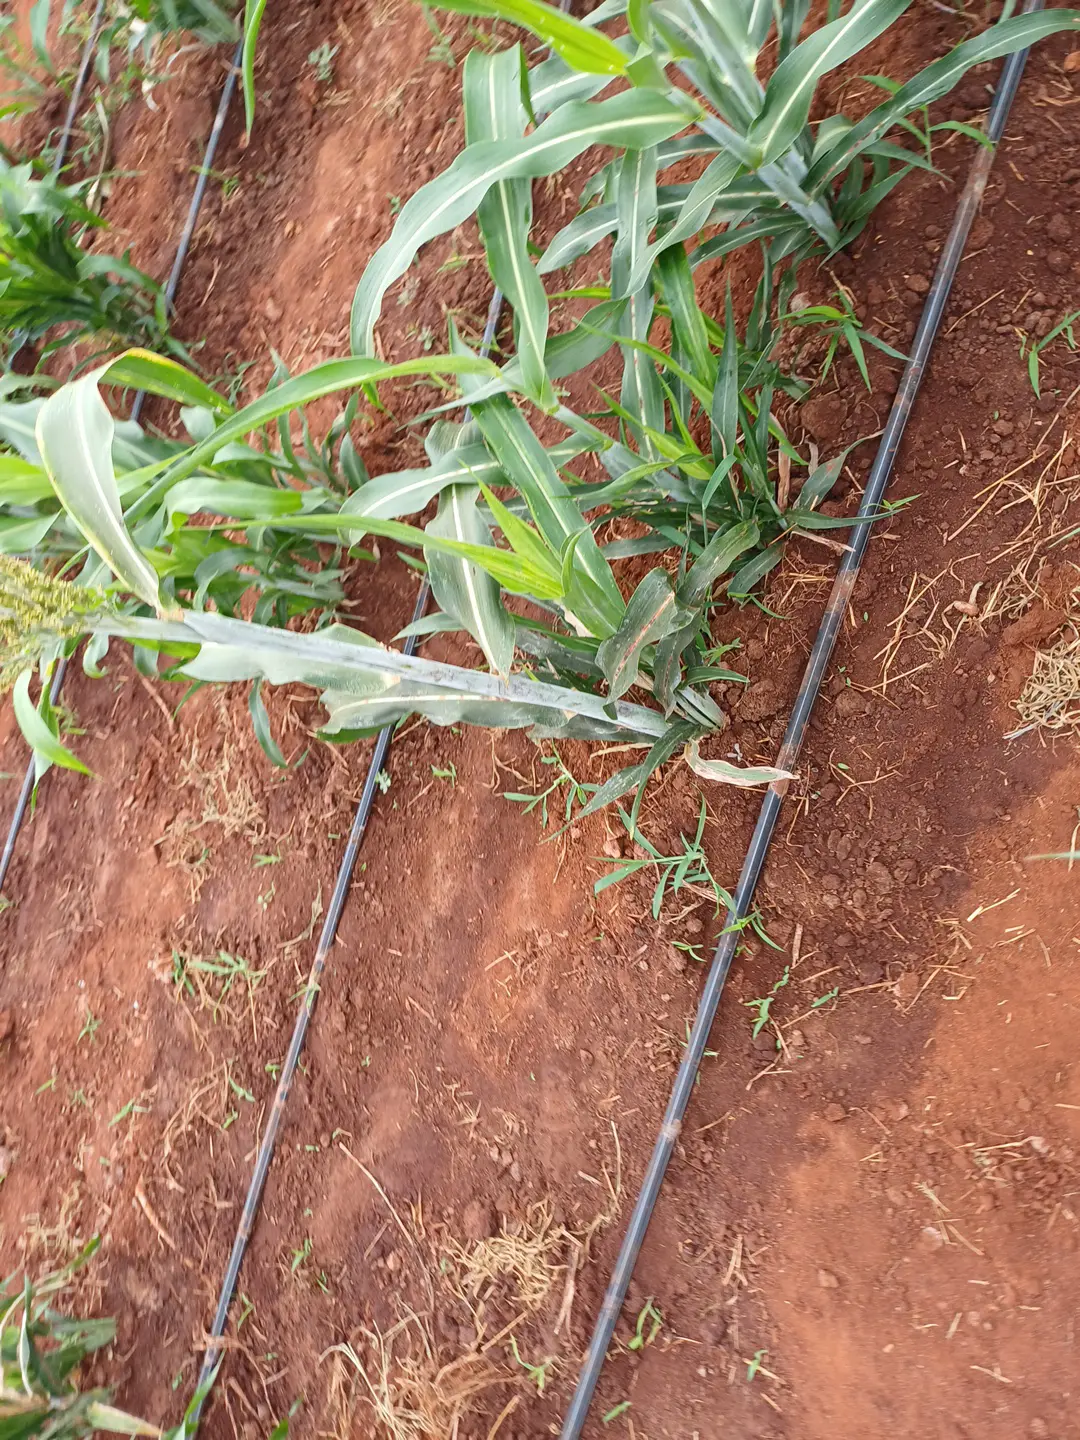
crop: sorghum
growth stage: vegetative
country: Kenya
